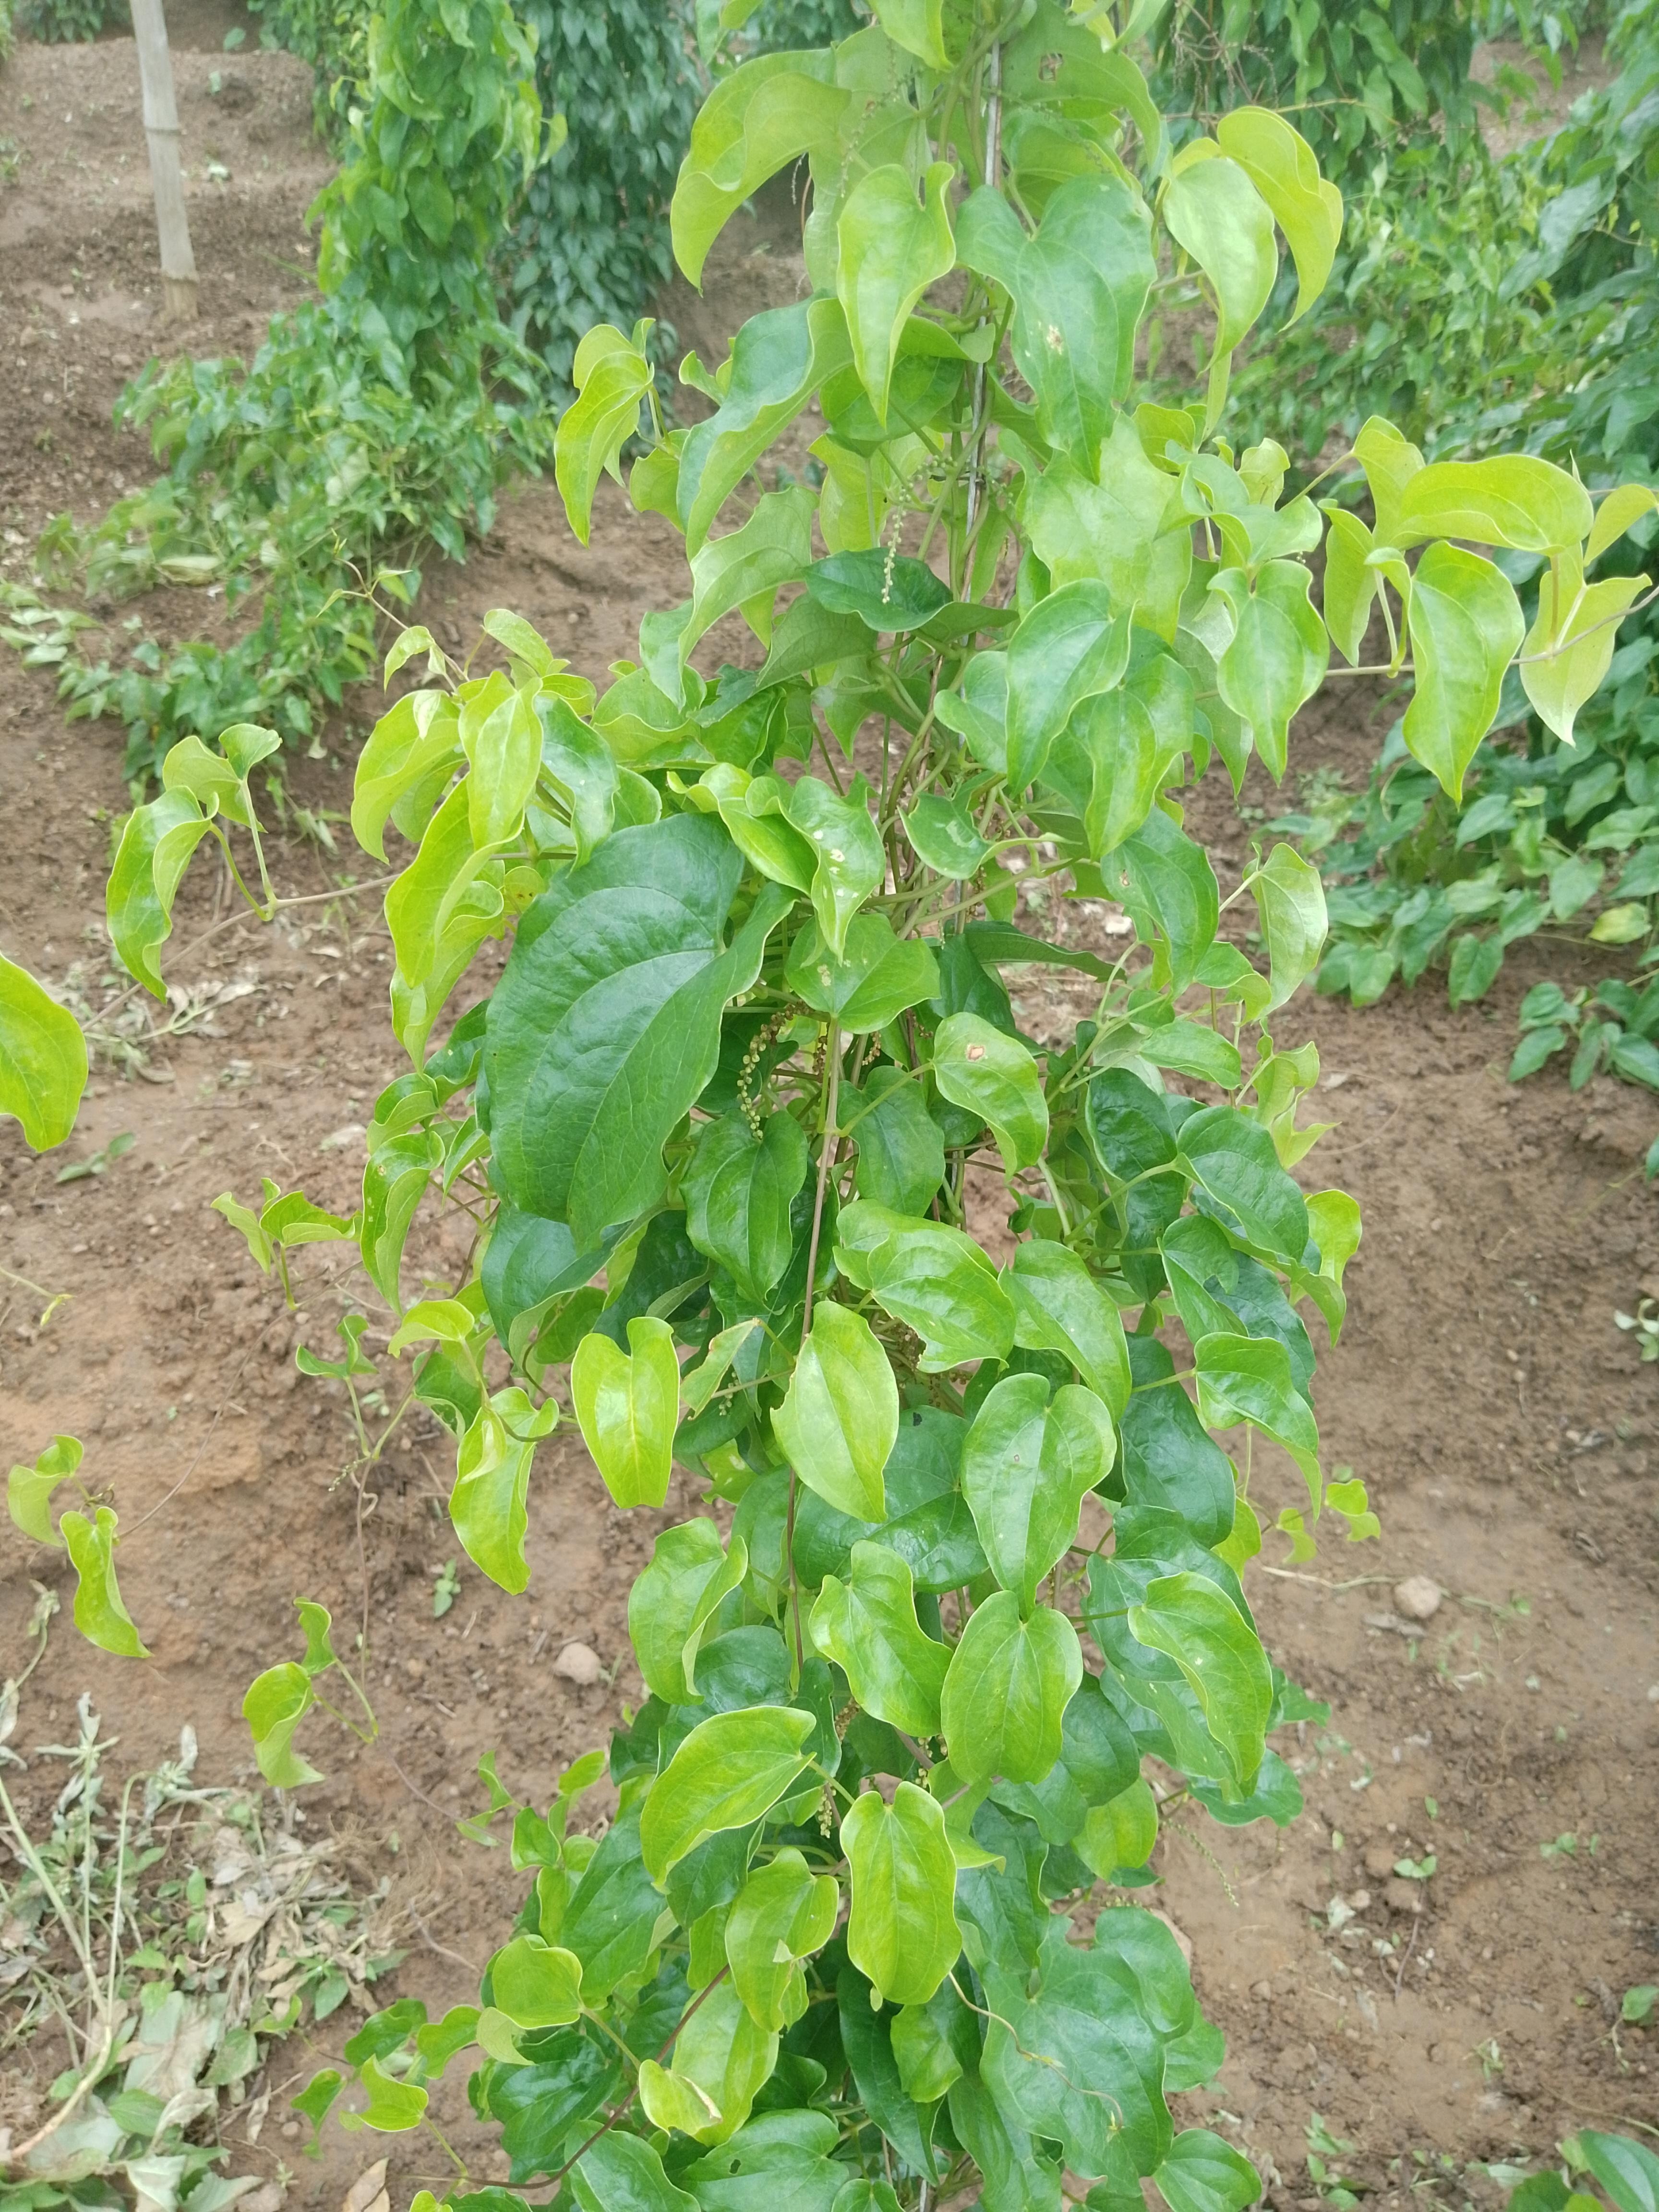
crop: yam
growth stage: vegetative
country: Nigeria
